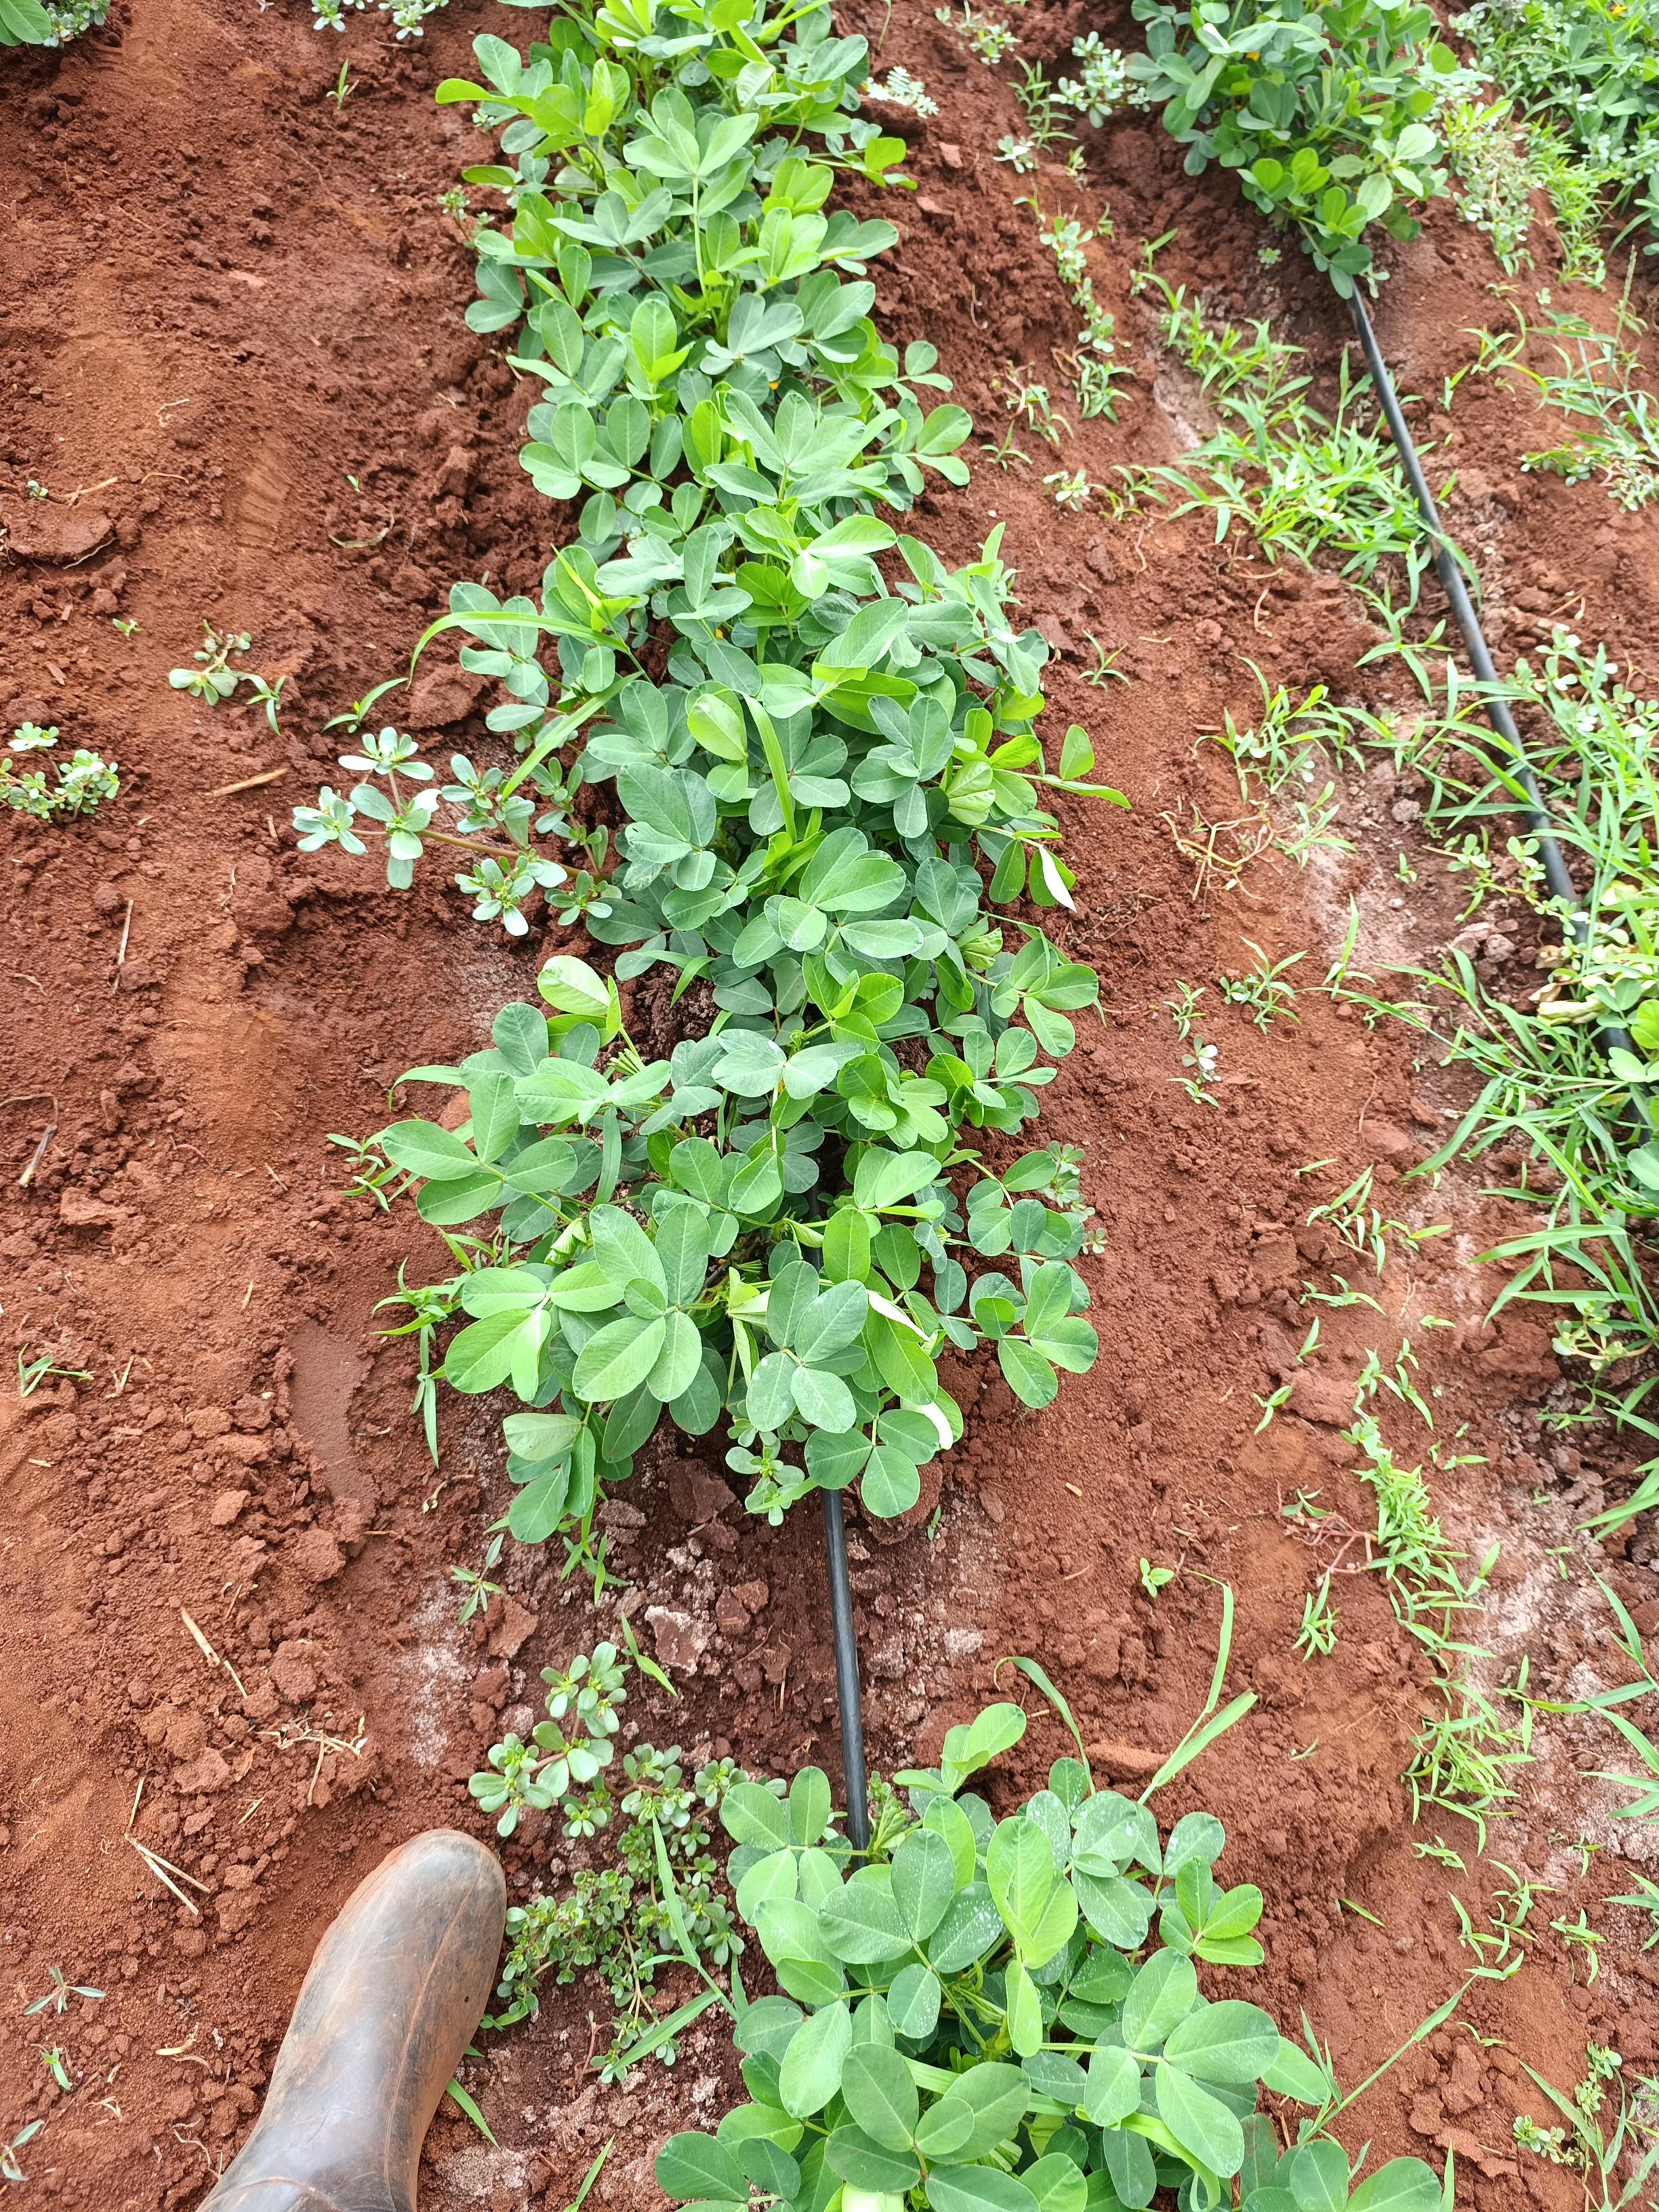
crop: groundnut
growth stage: flowering
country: Kenya
